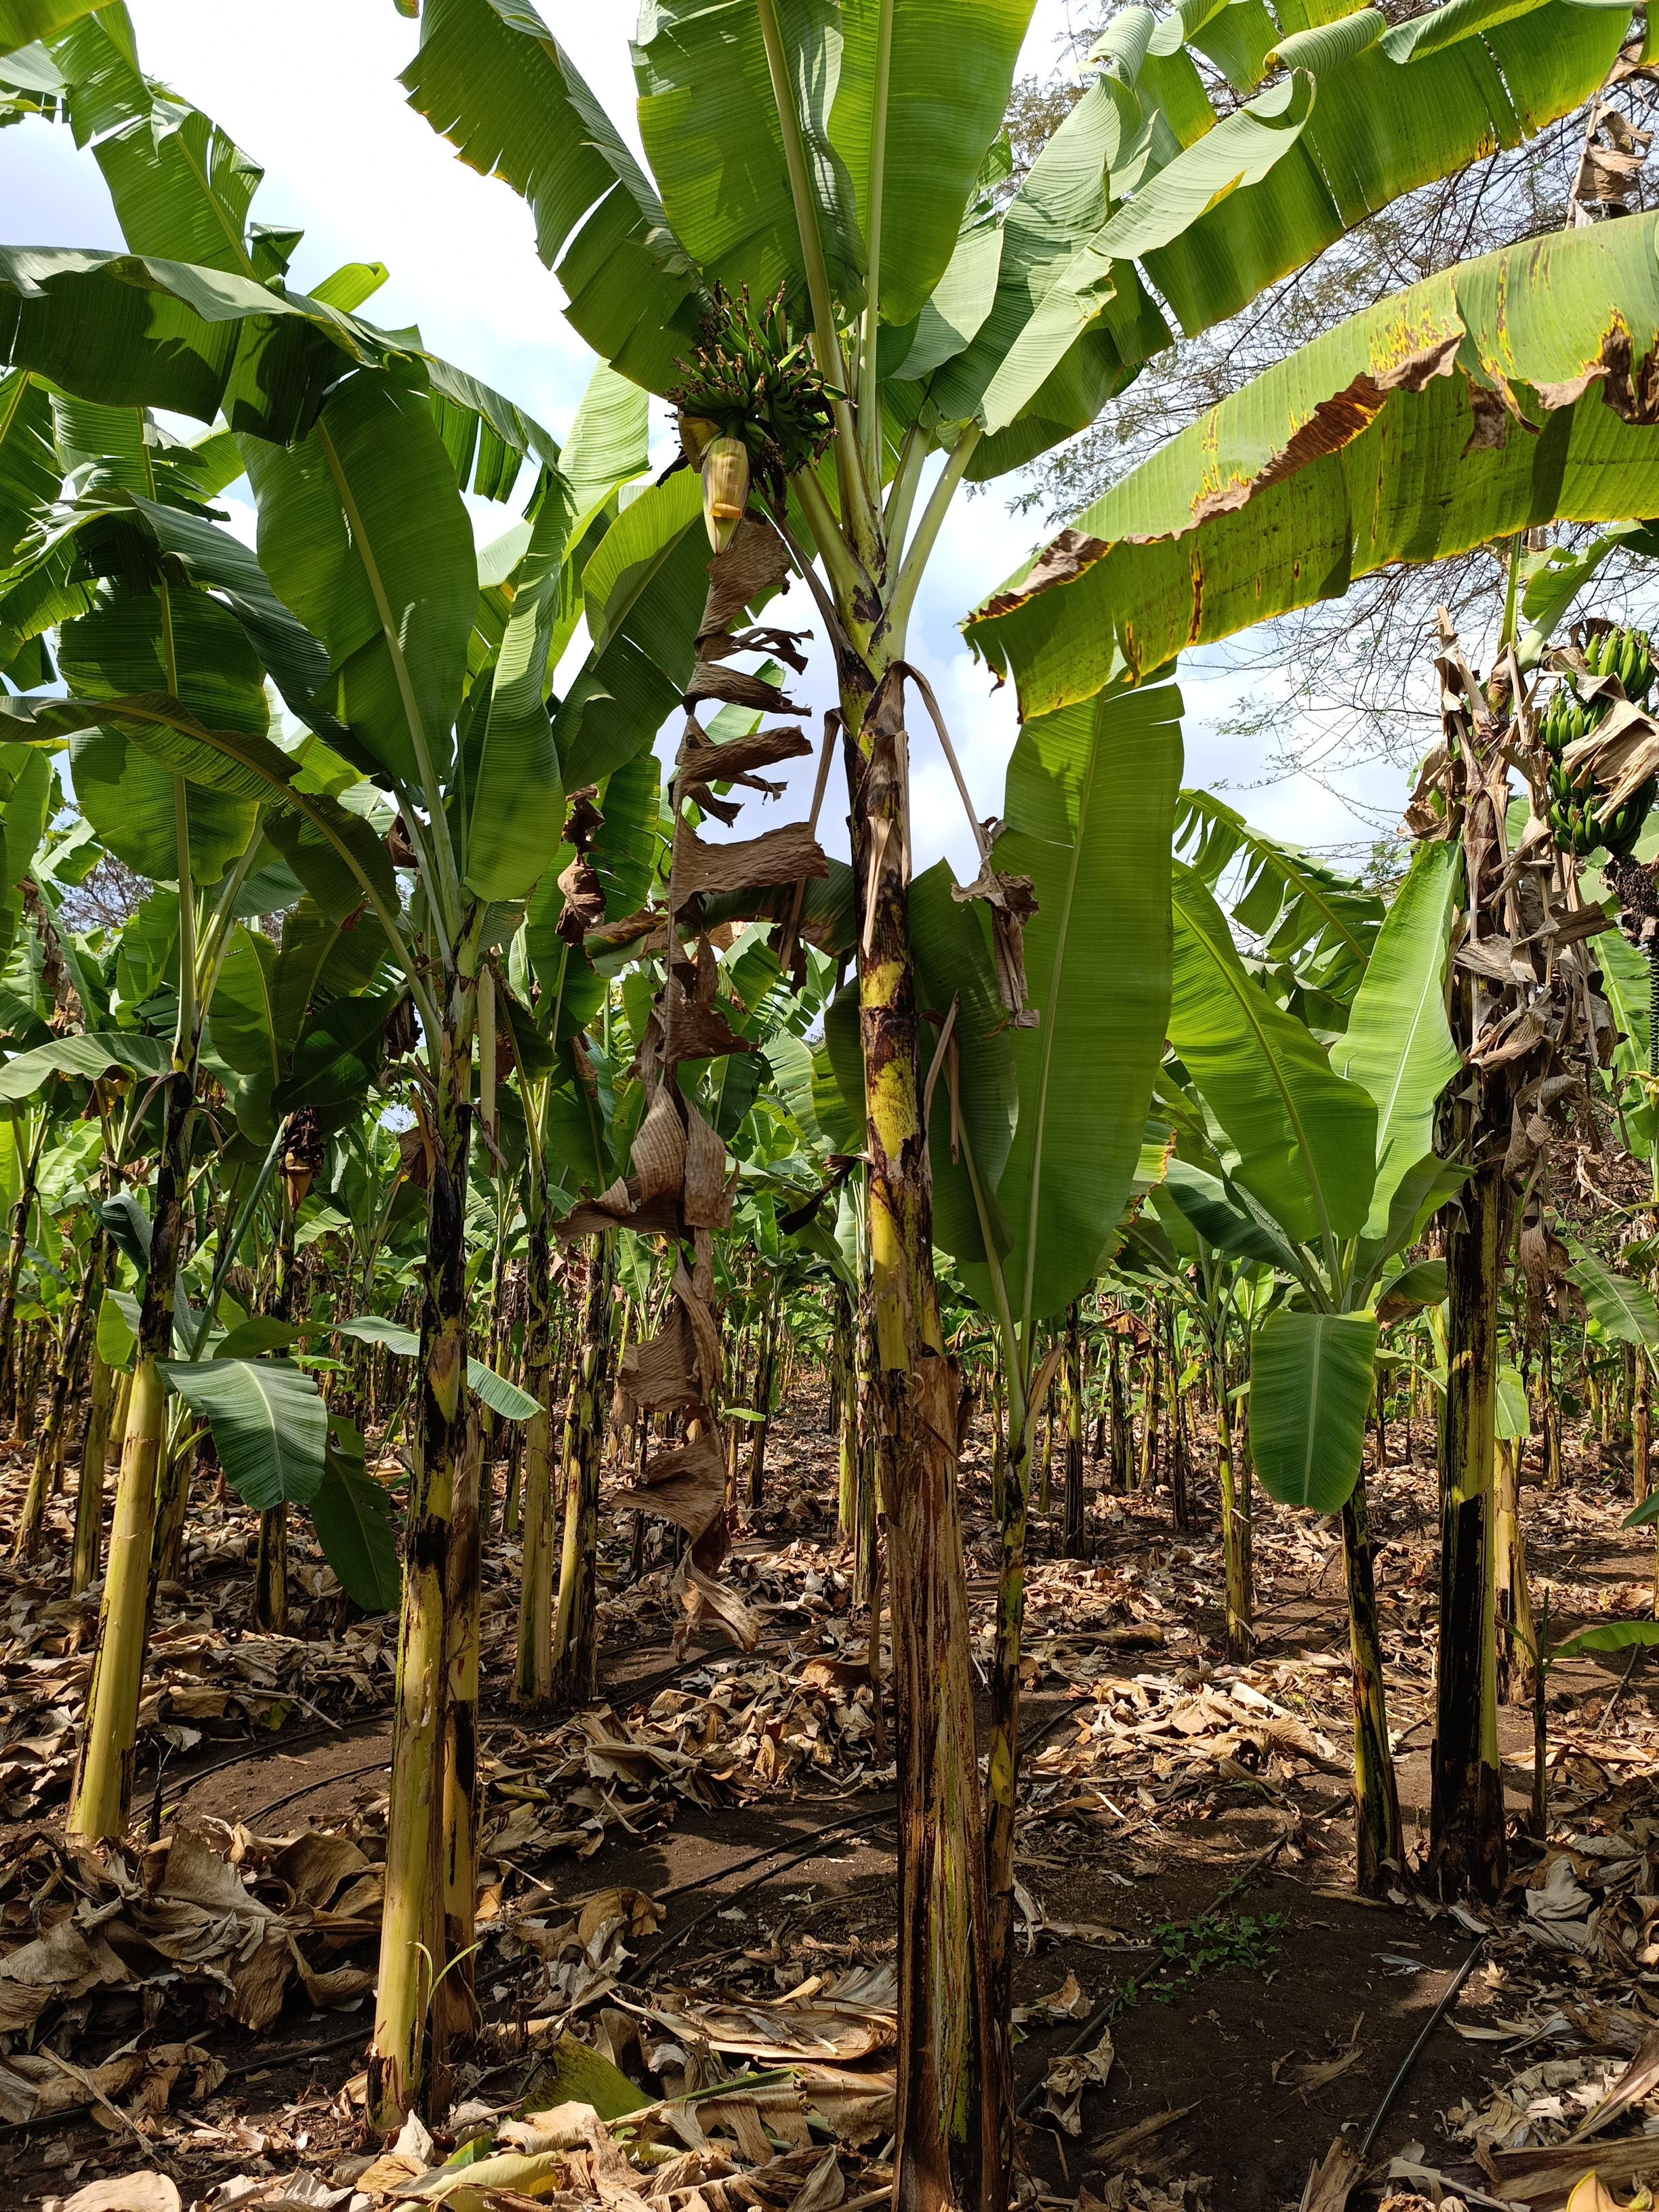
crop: banana
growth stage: flowering
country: Tanzania
